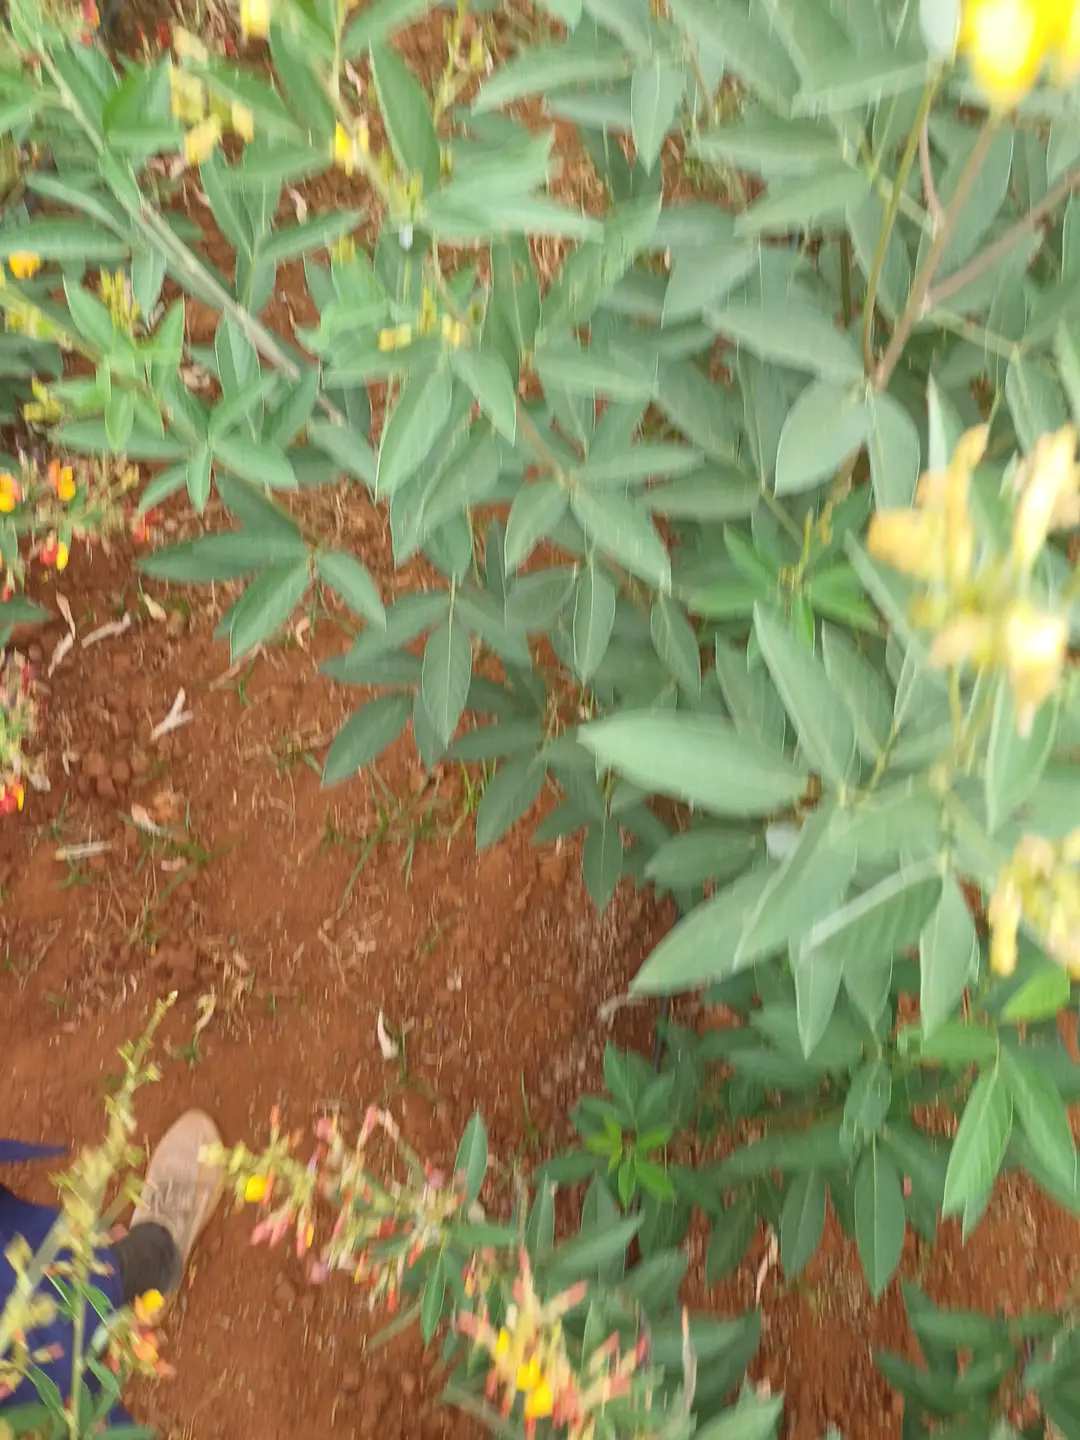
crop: pigeonpea
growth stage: development pod
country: Kenya
